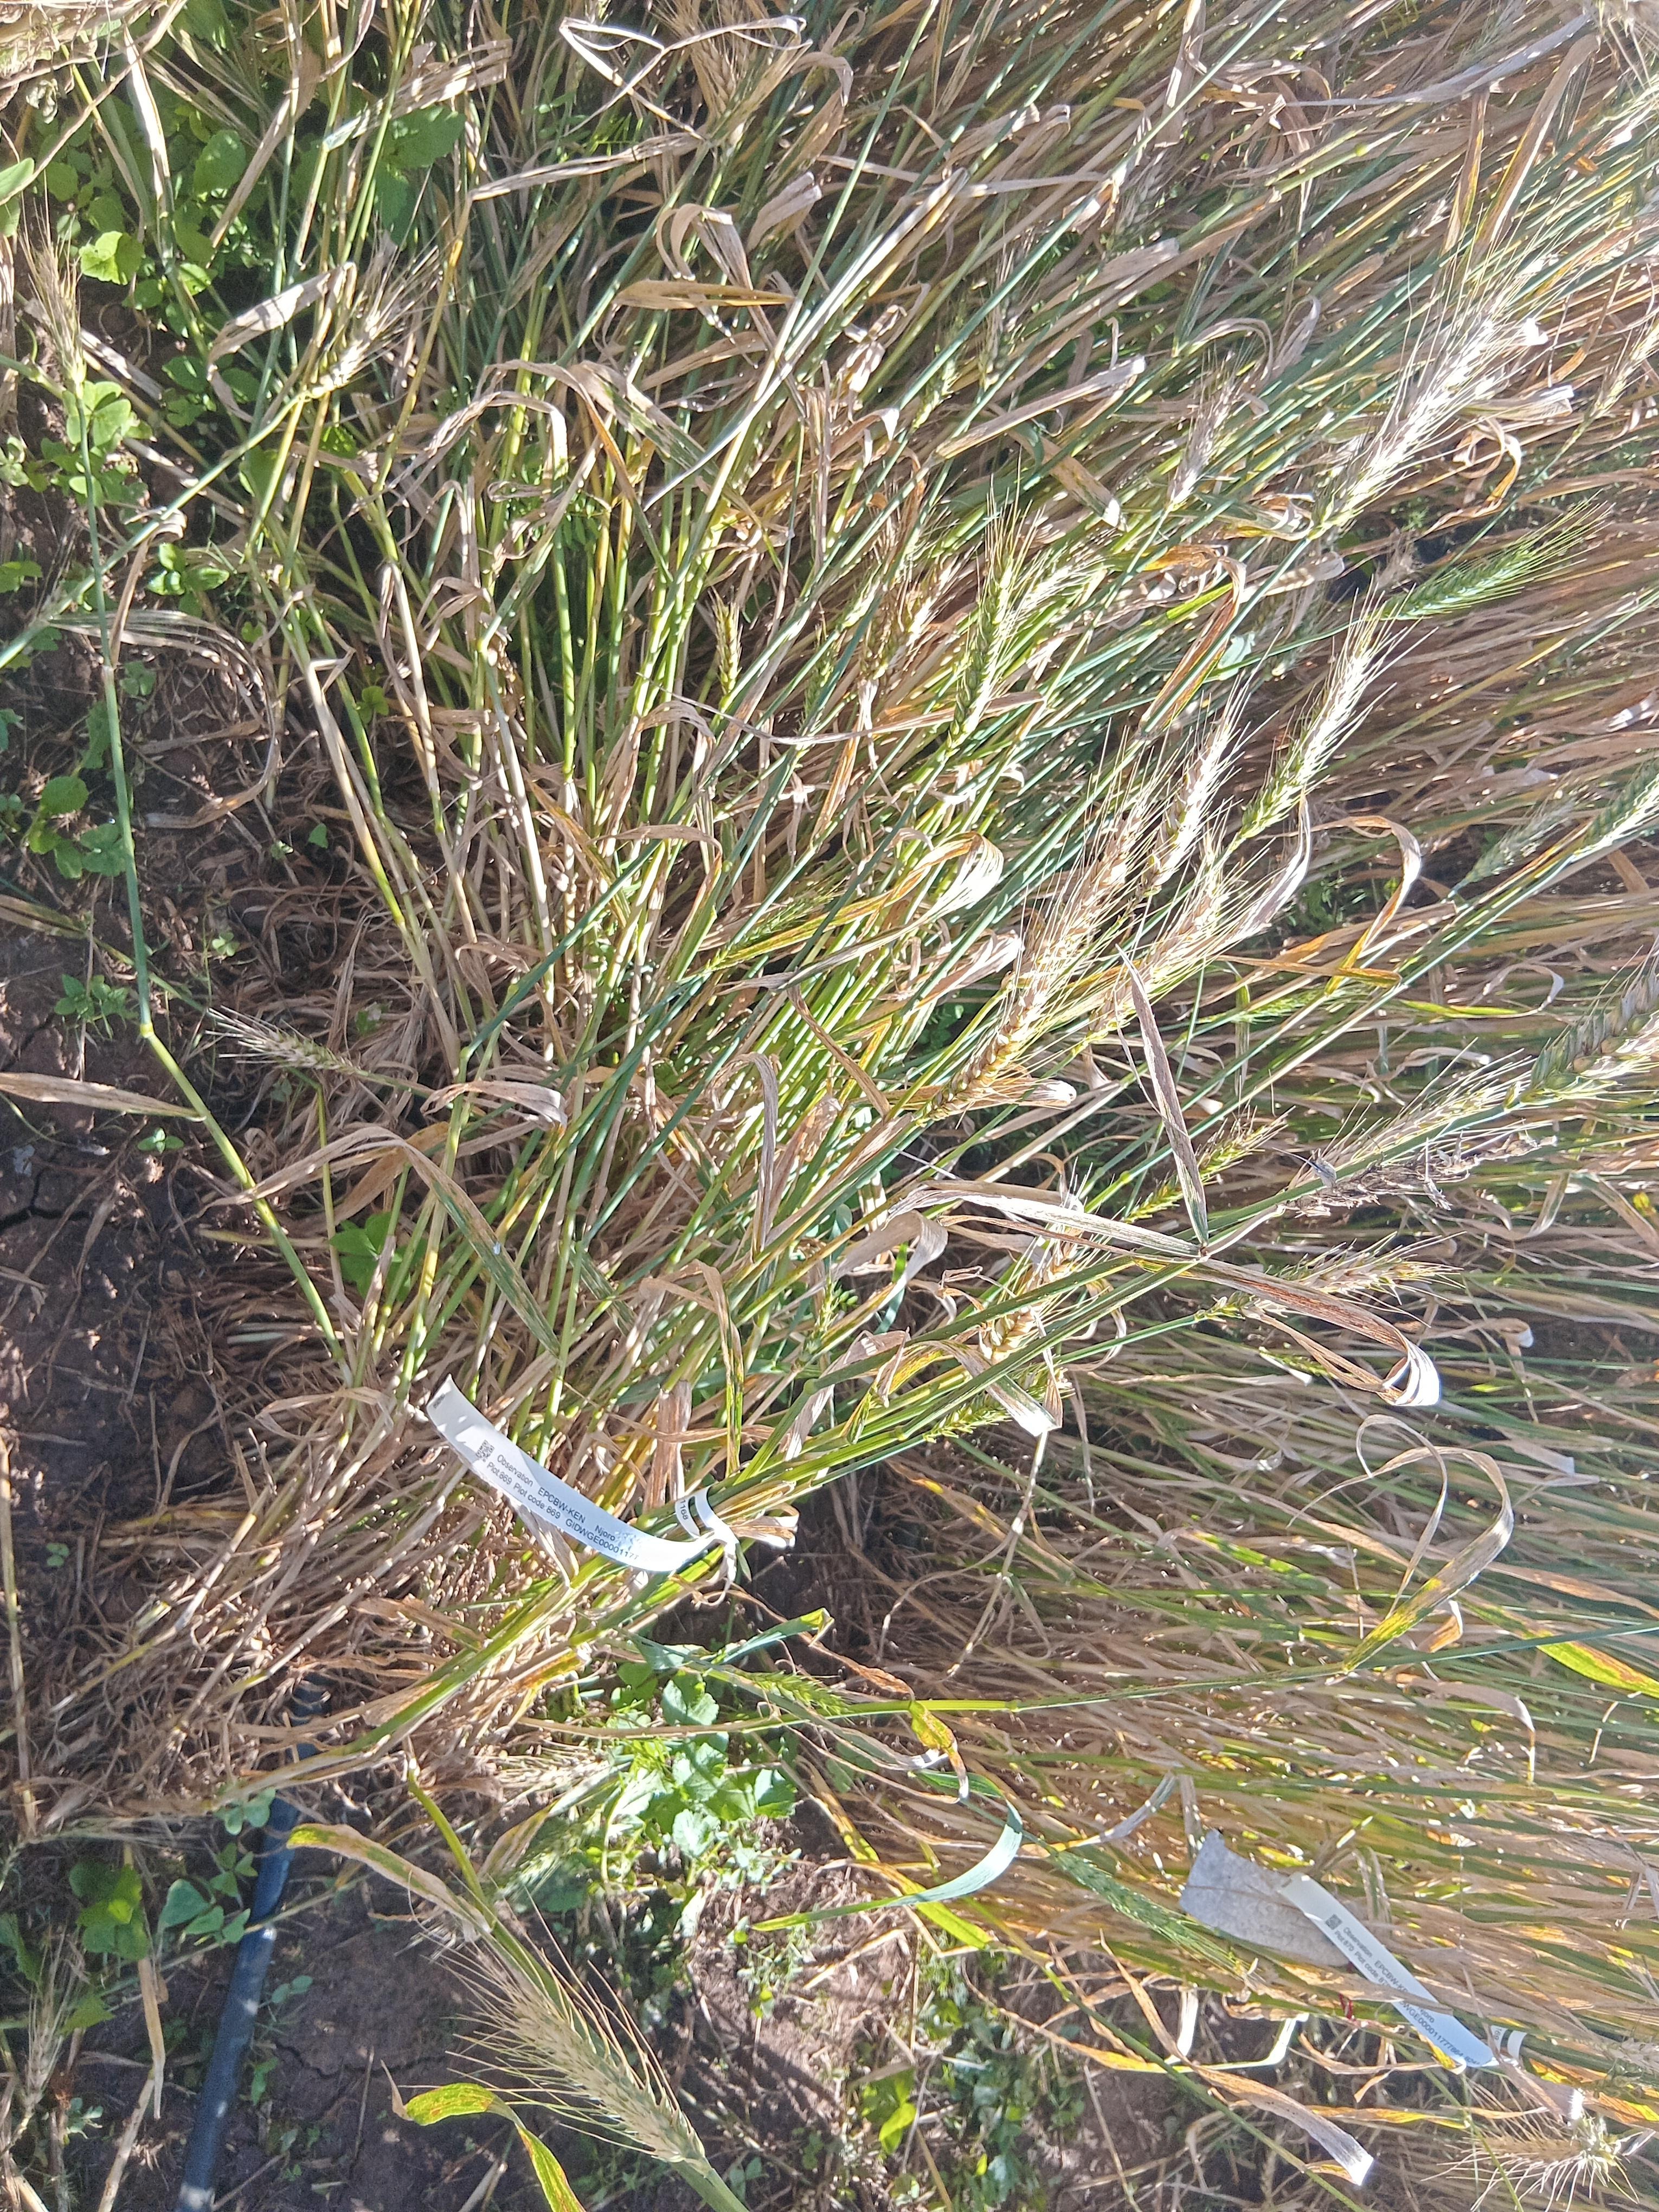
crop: wheat
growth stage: maturity
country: Kenya
